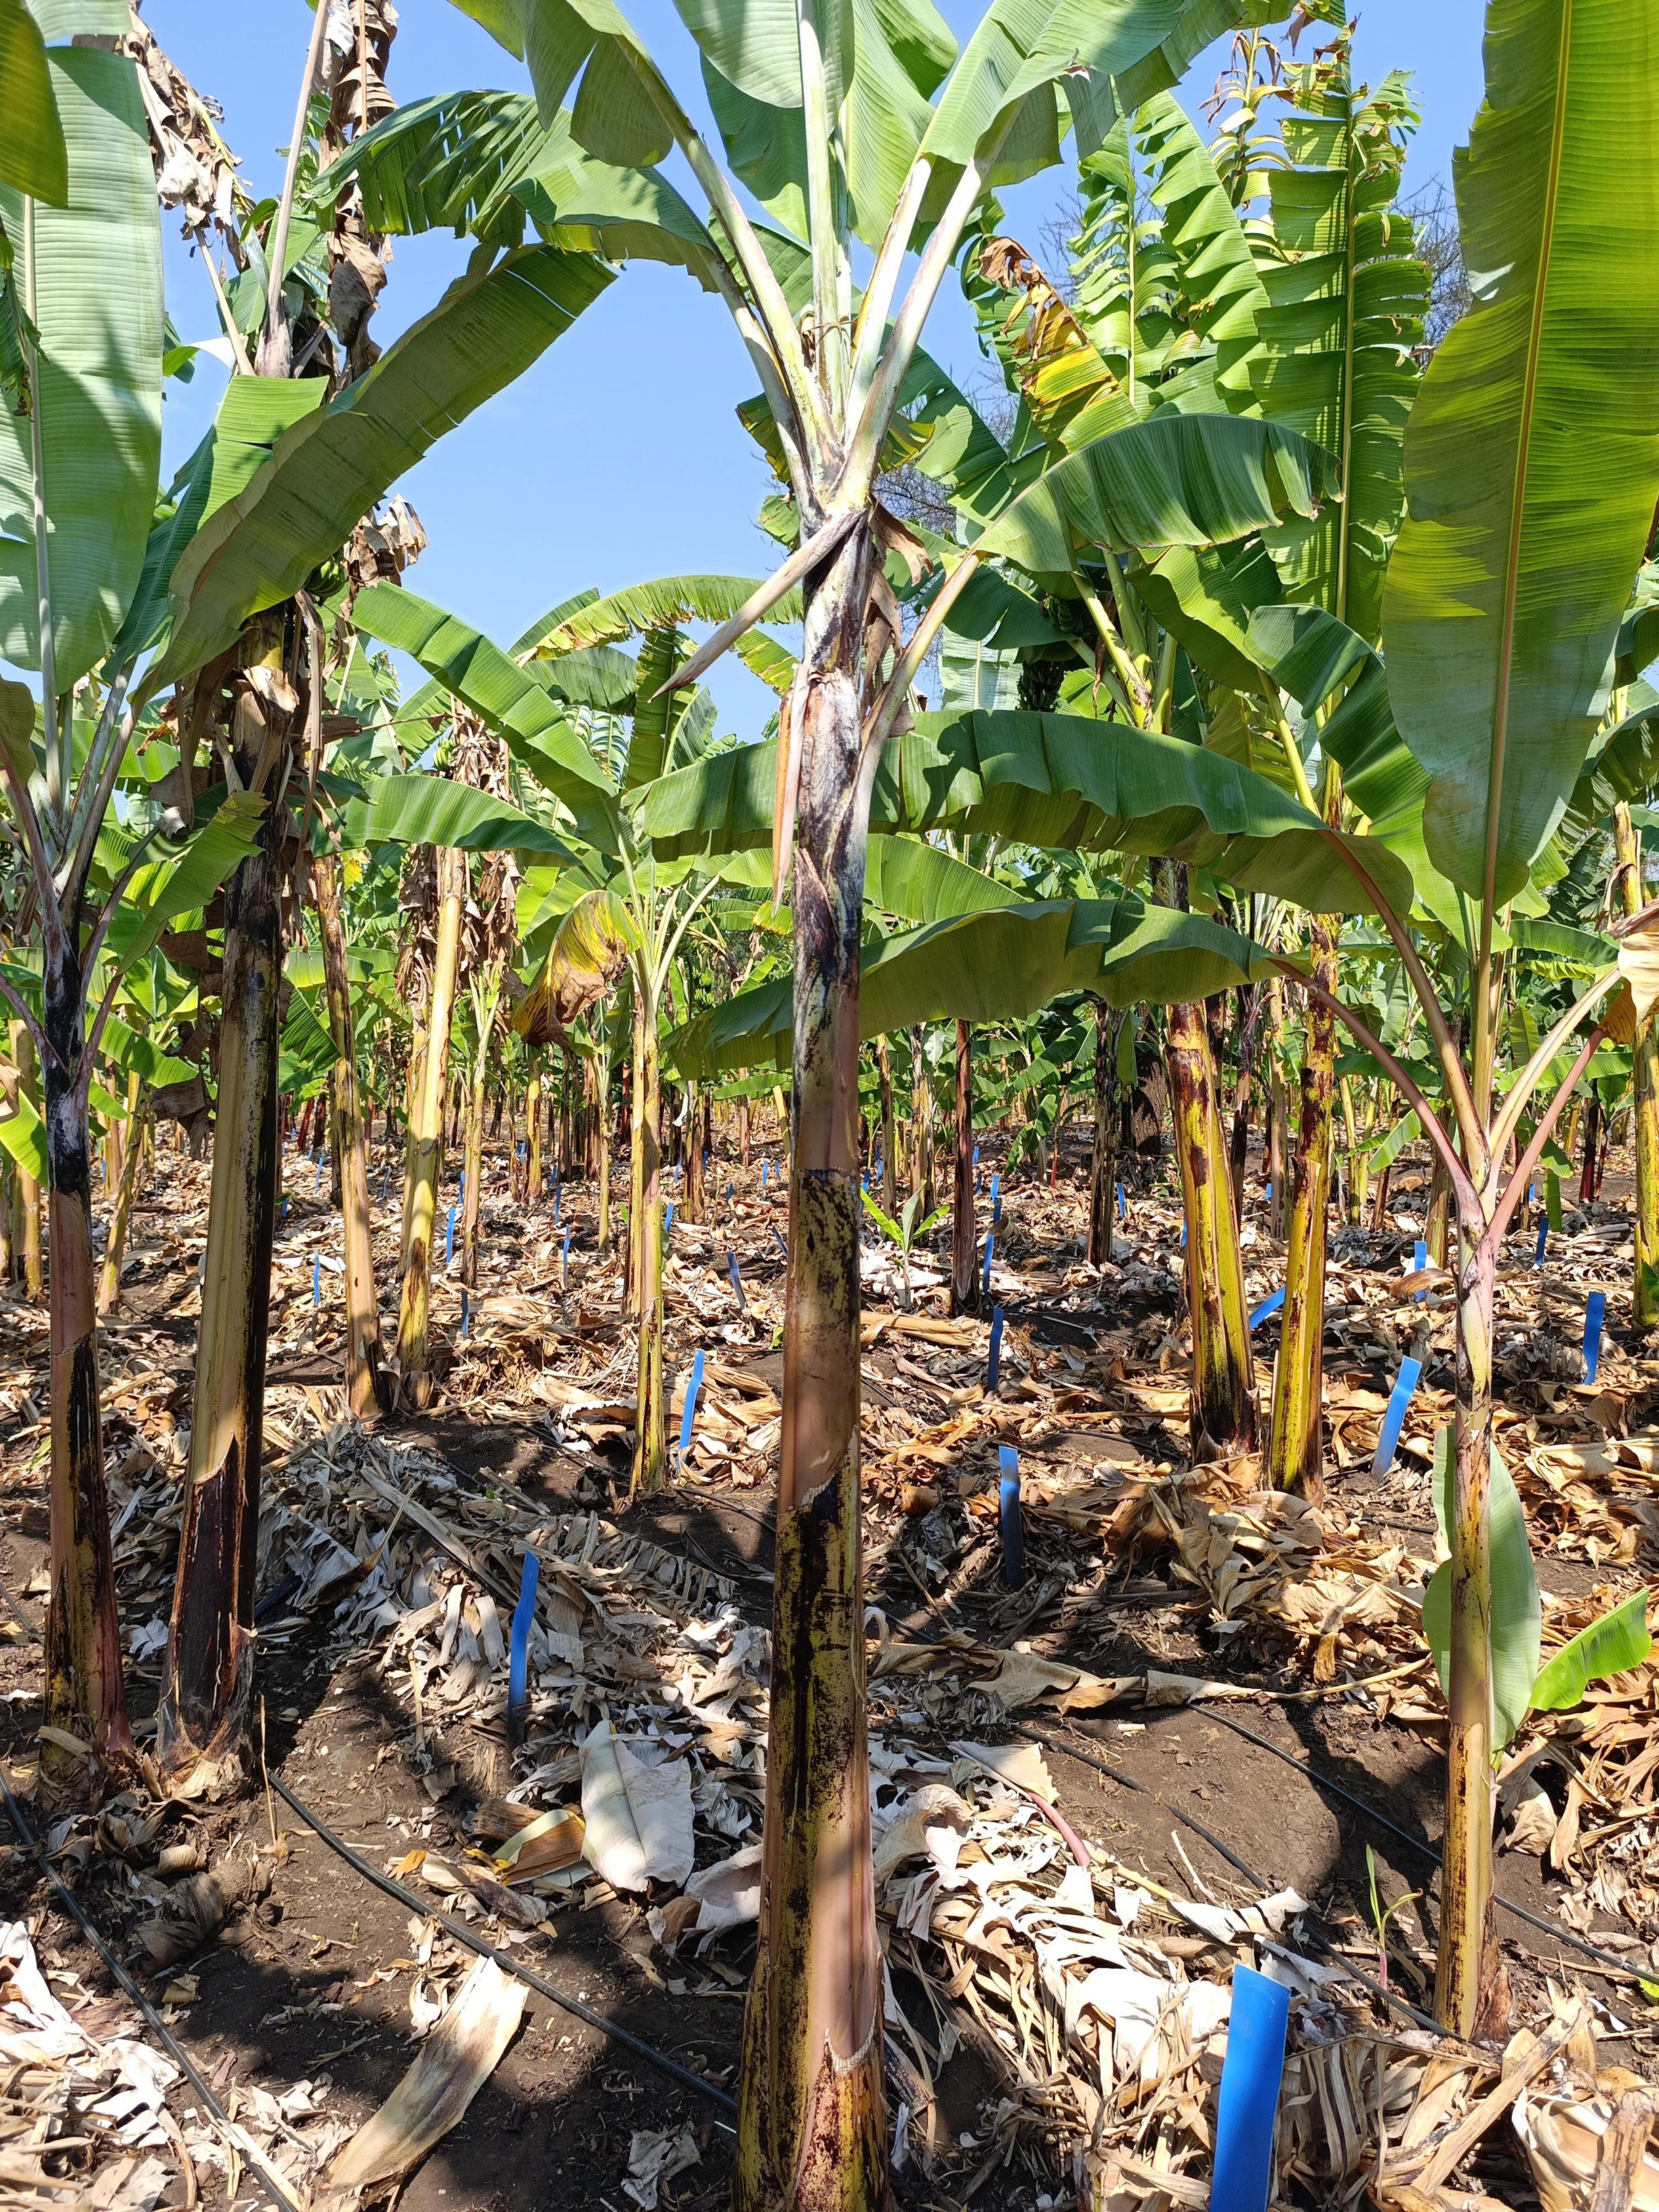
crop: banana
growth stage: vegetative
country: Tanzania
